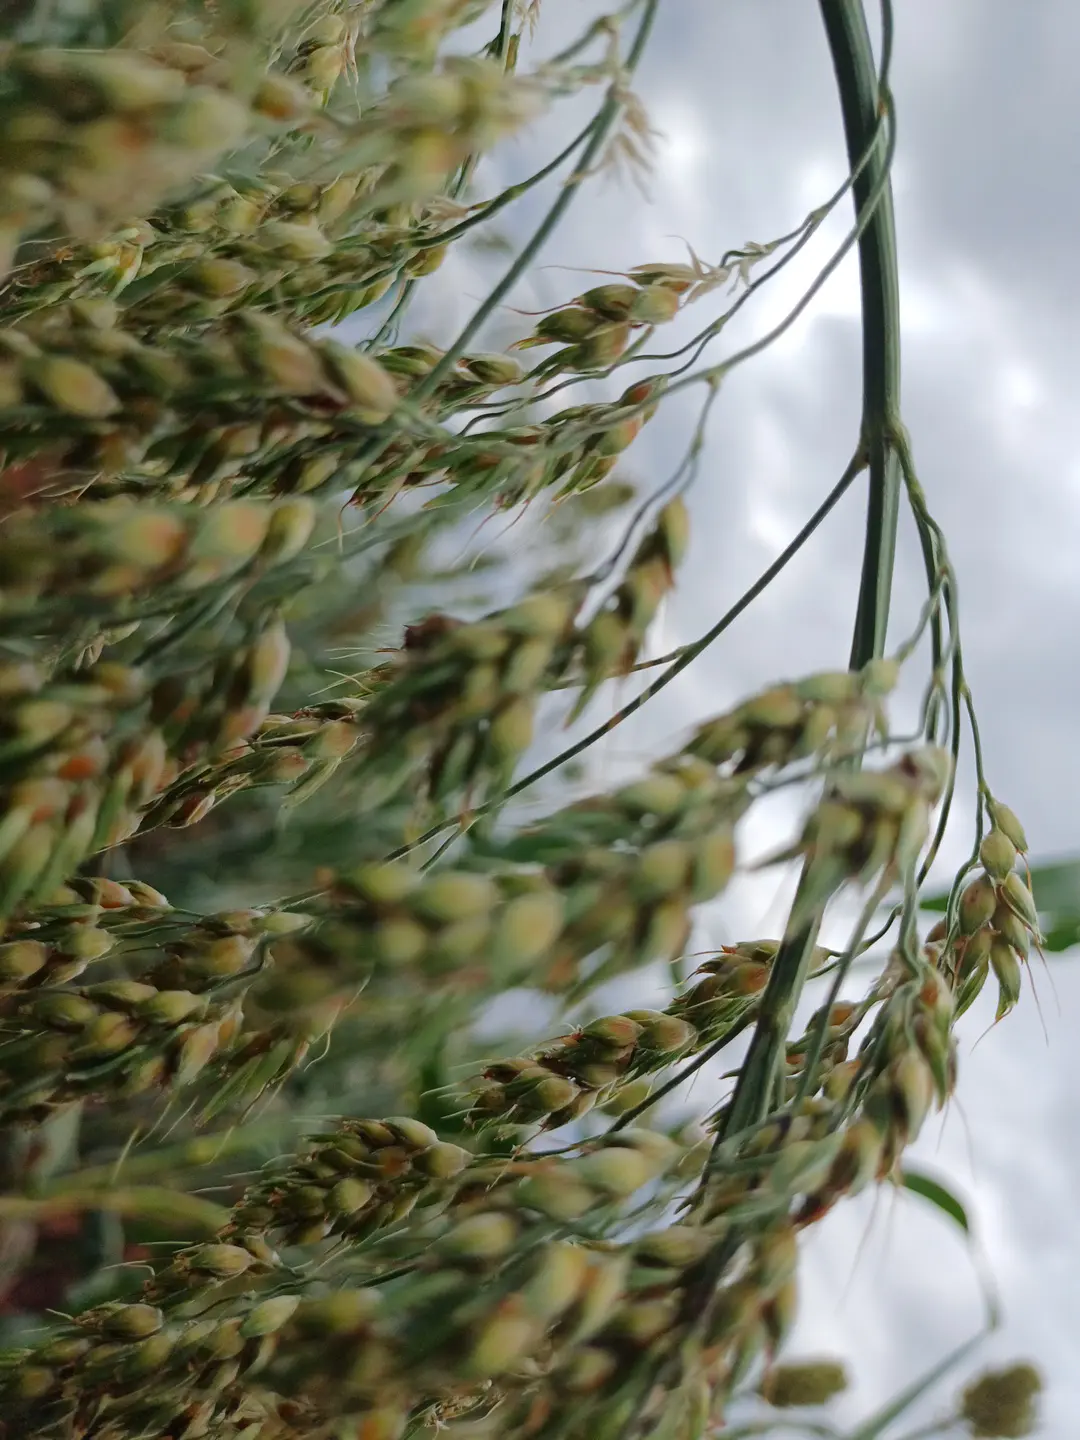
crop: sorghum
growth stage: filling grain
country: Kenya
